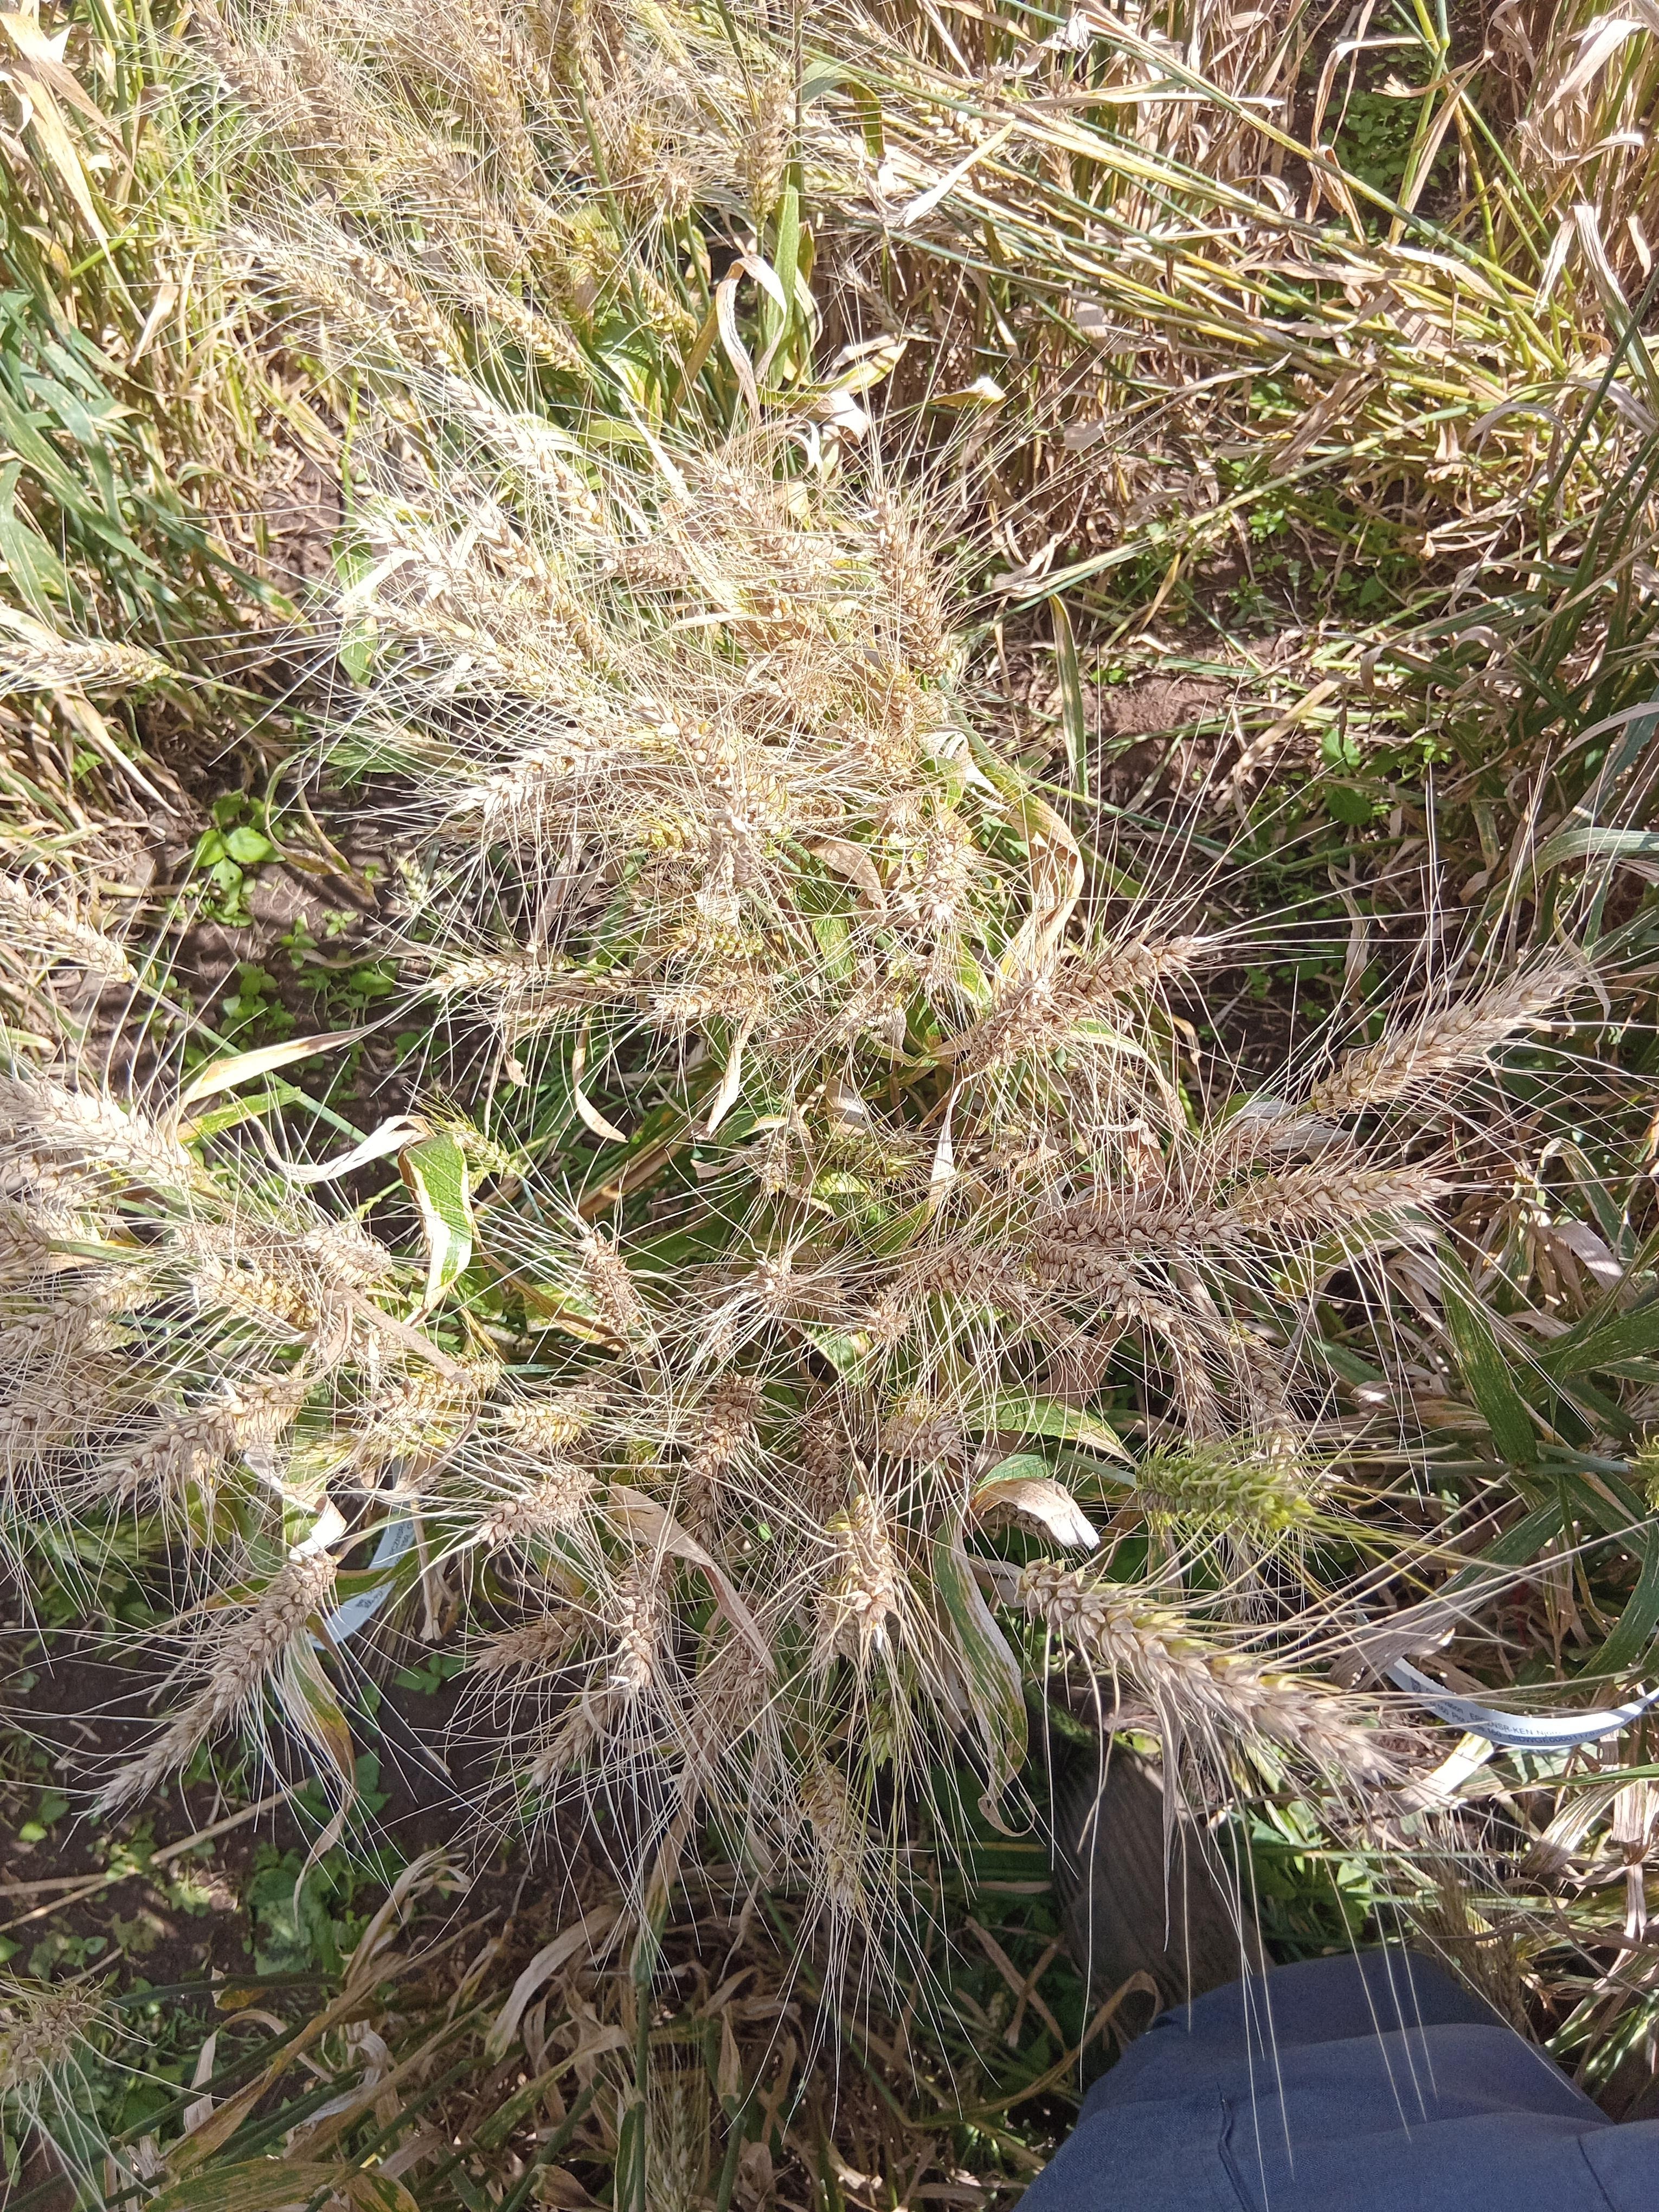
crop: wheat
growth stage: maturity
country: Kenya
